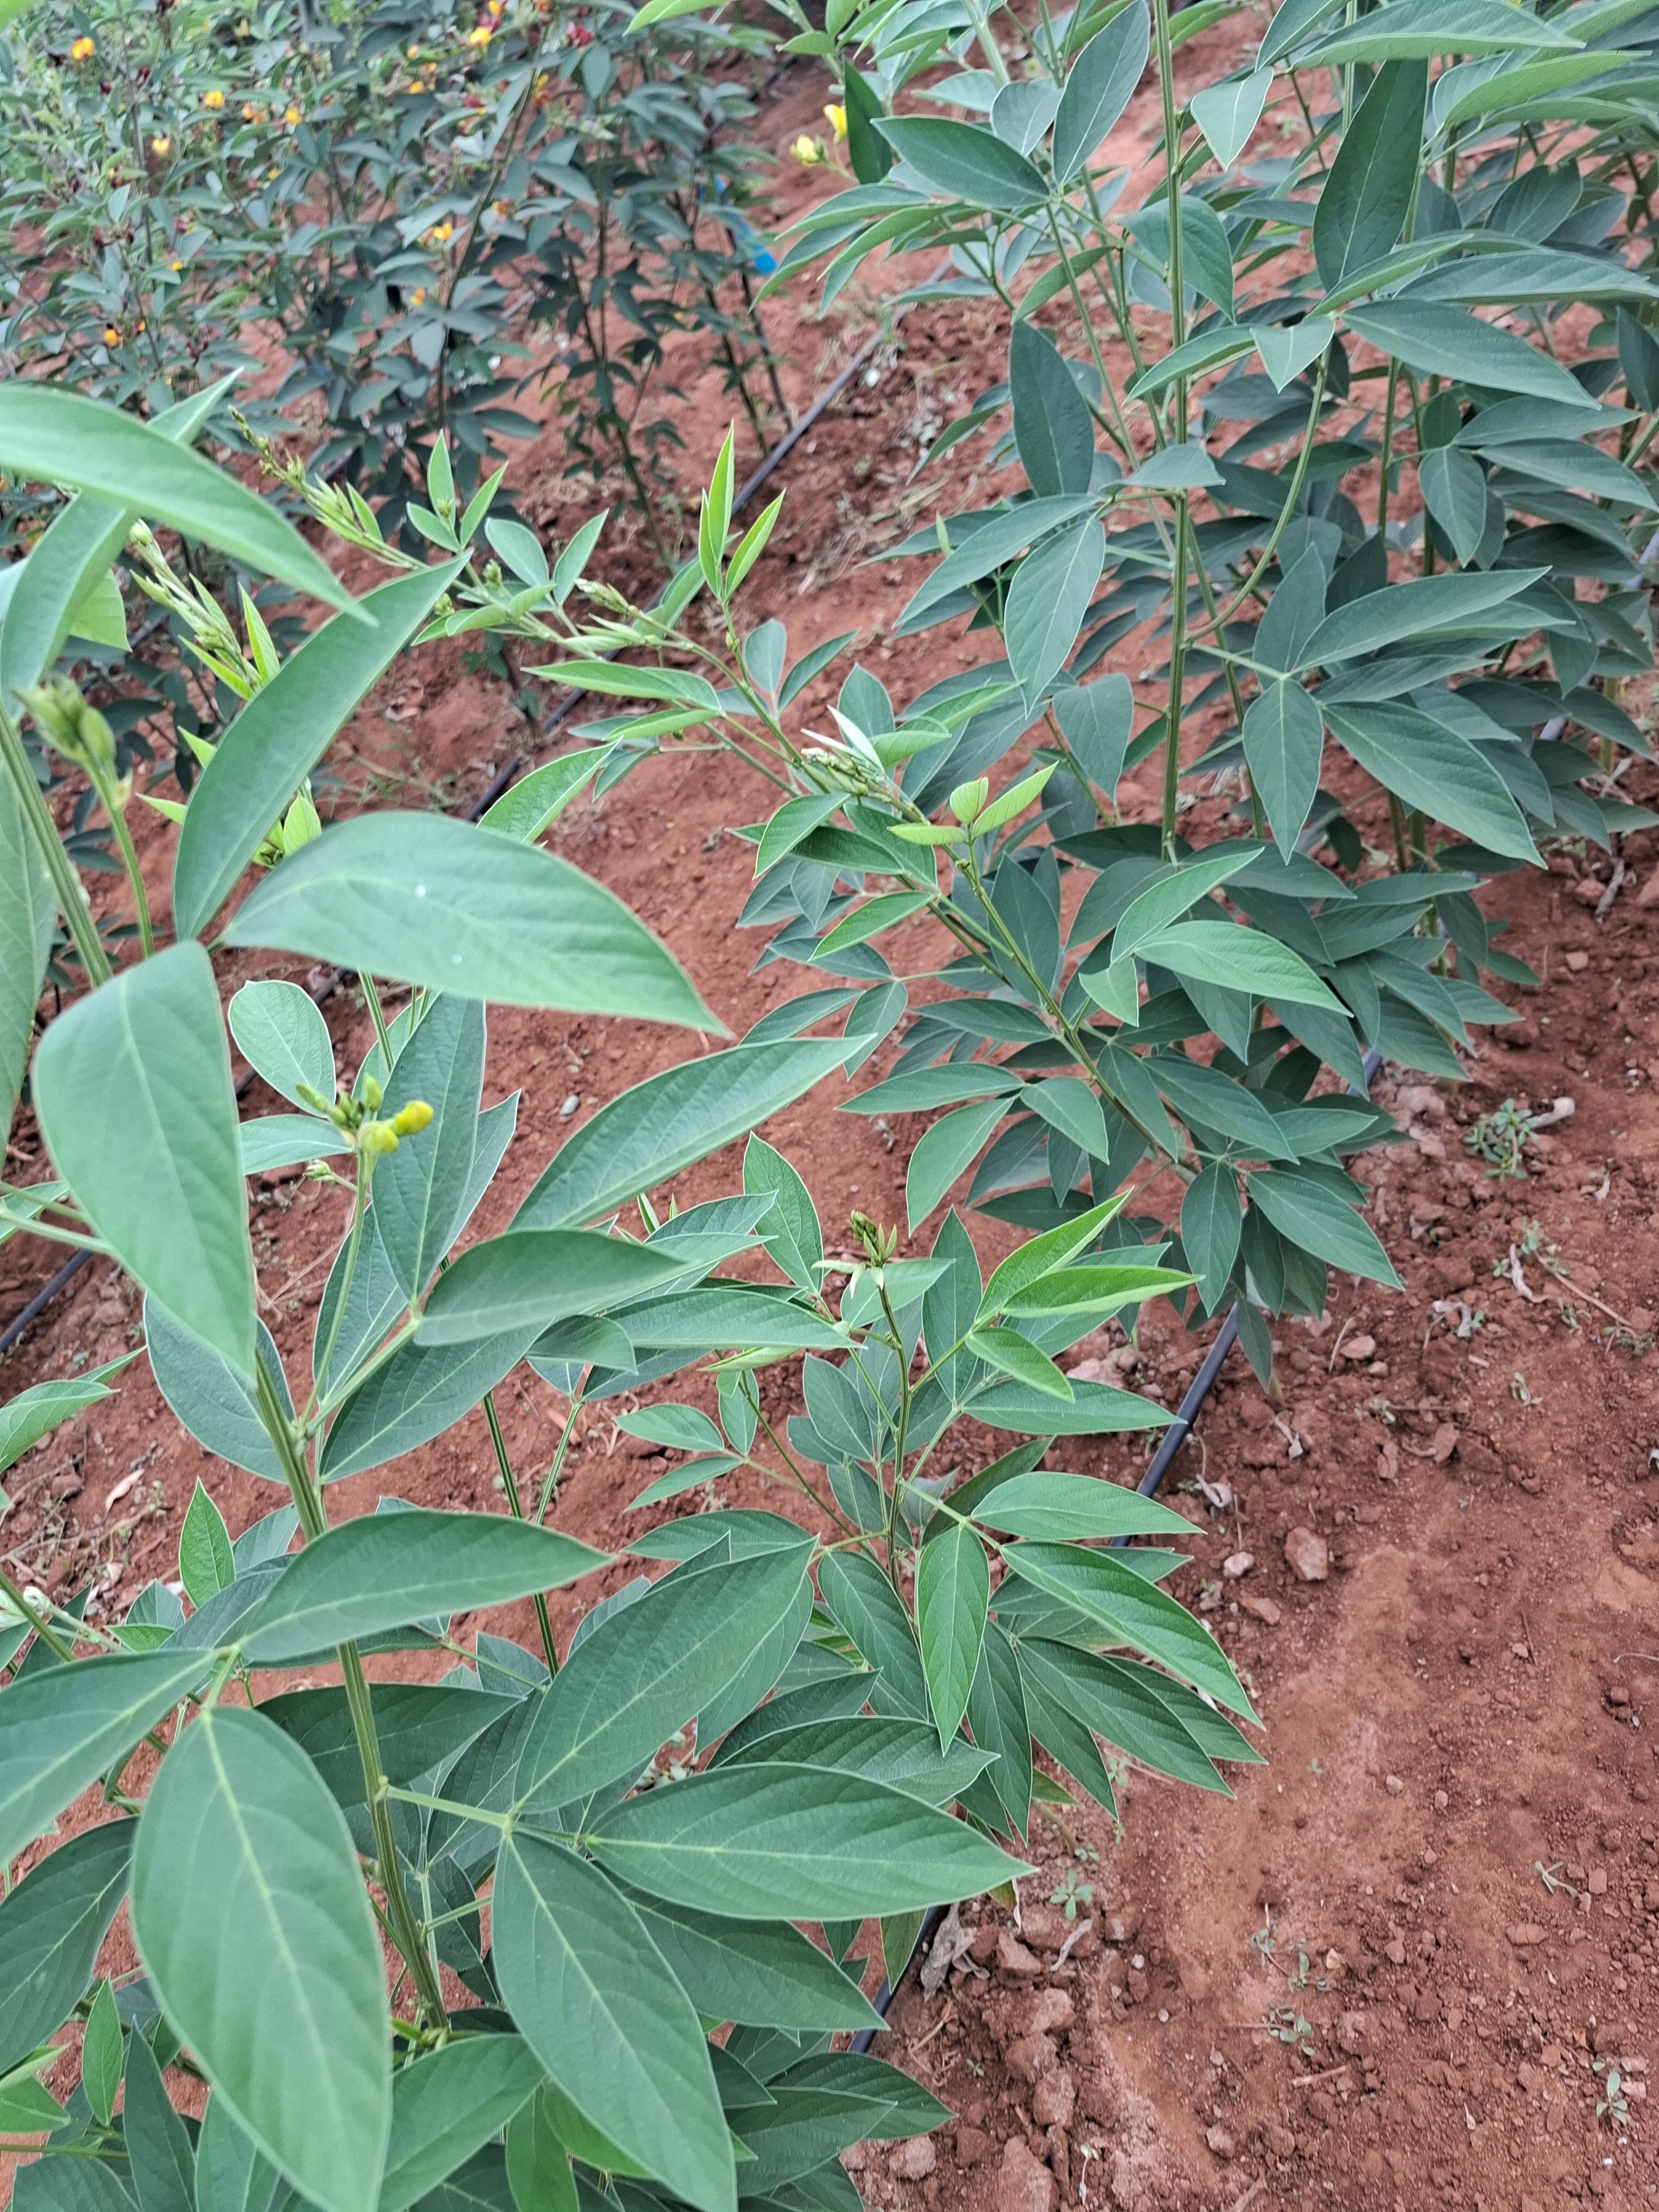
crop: pigeonpea
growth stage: flowering
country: Kenya
